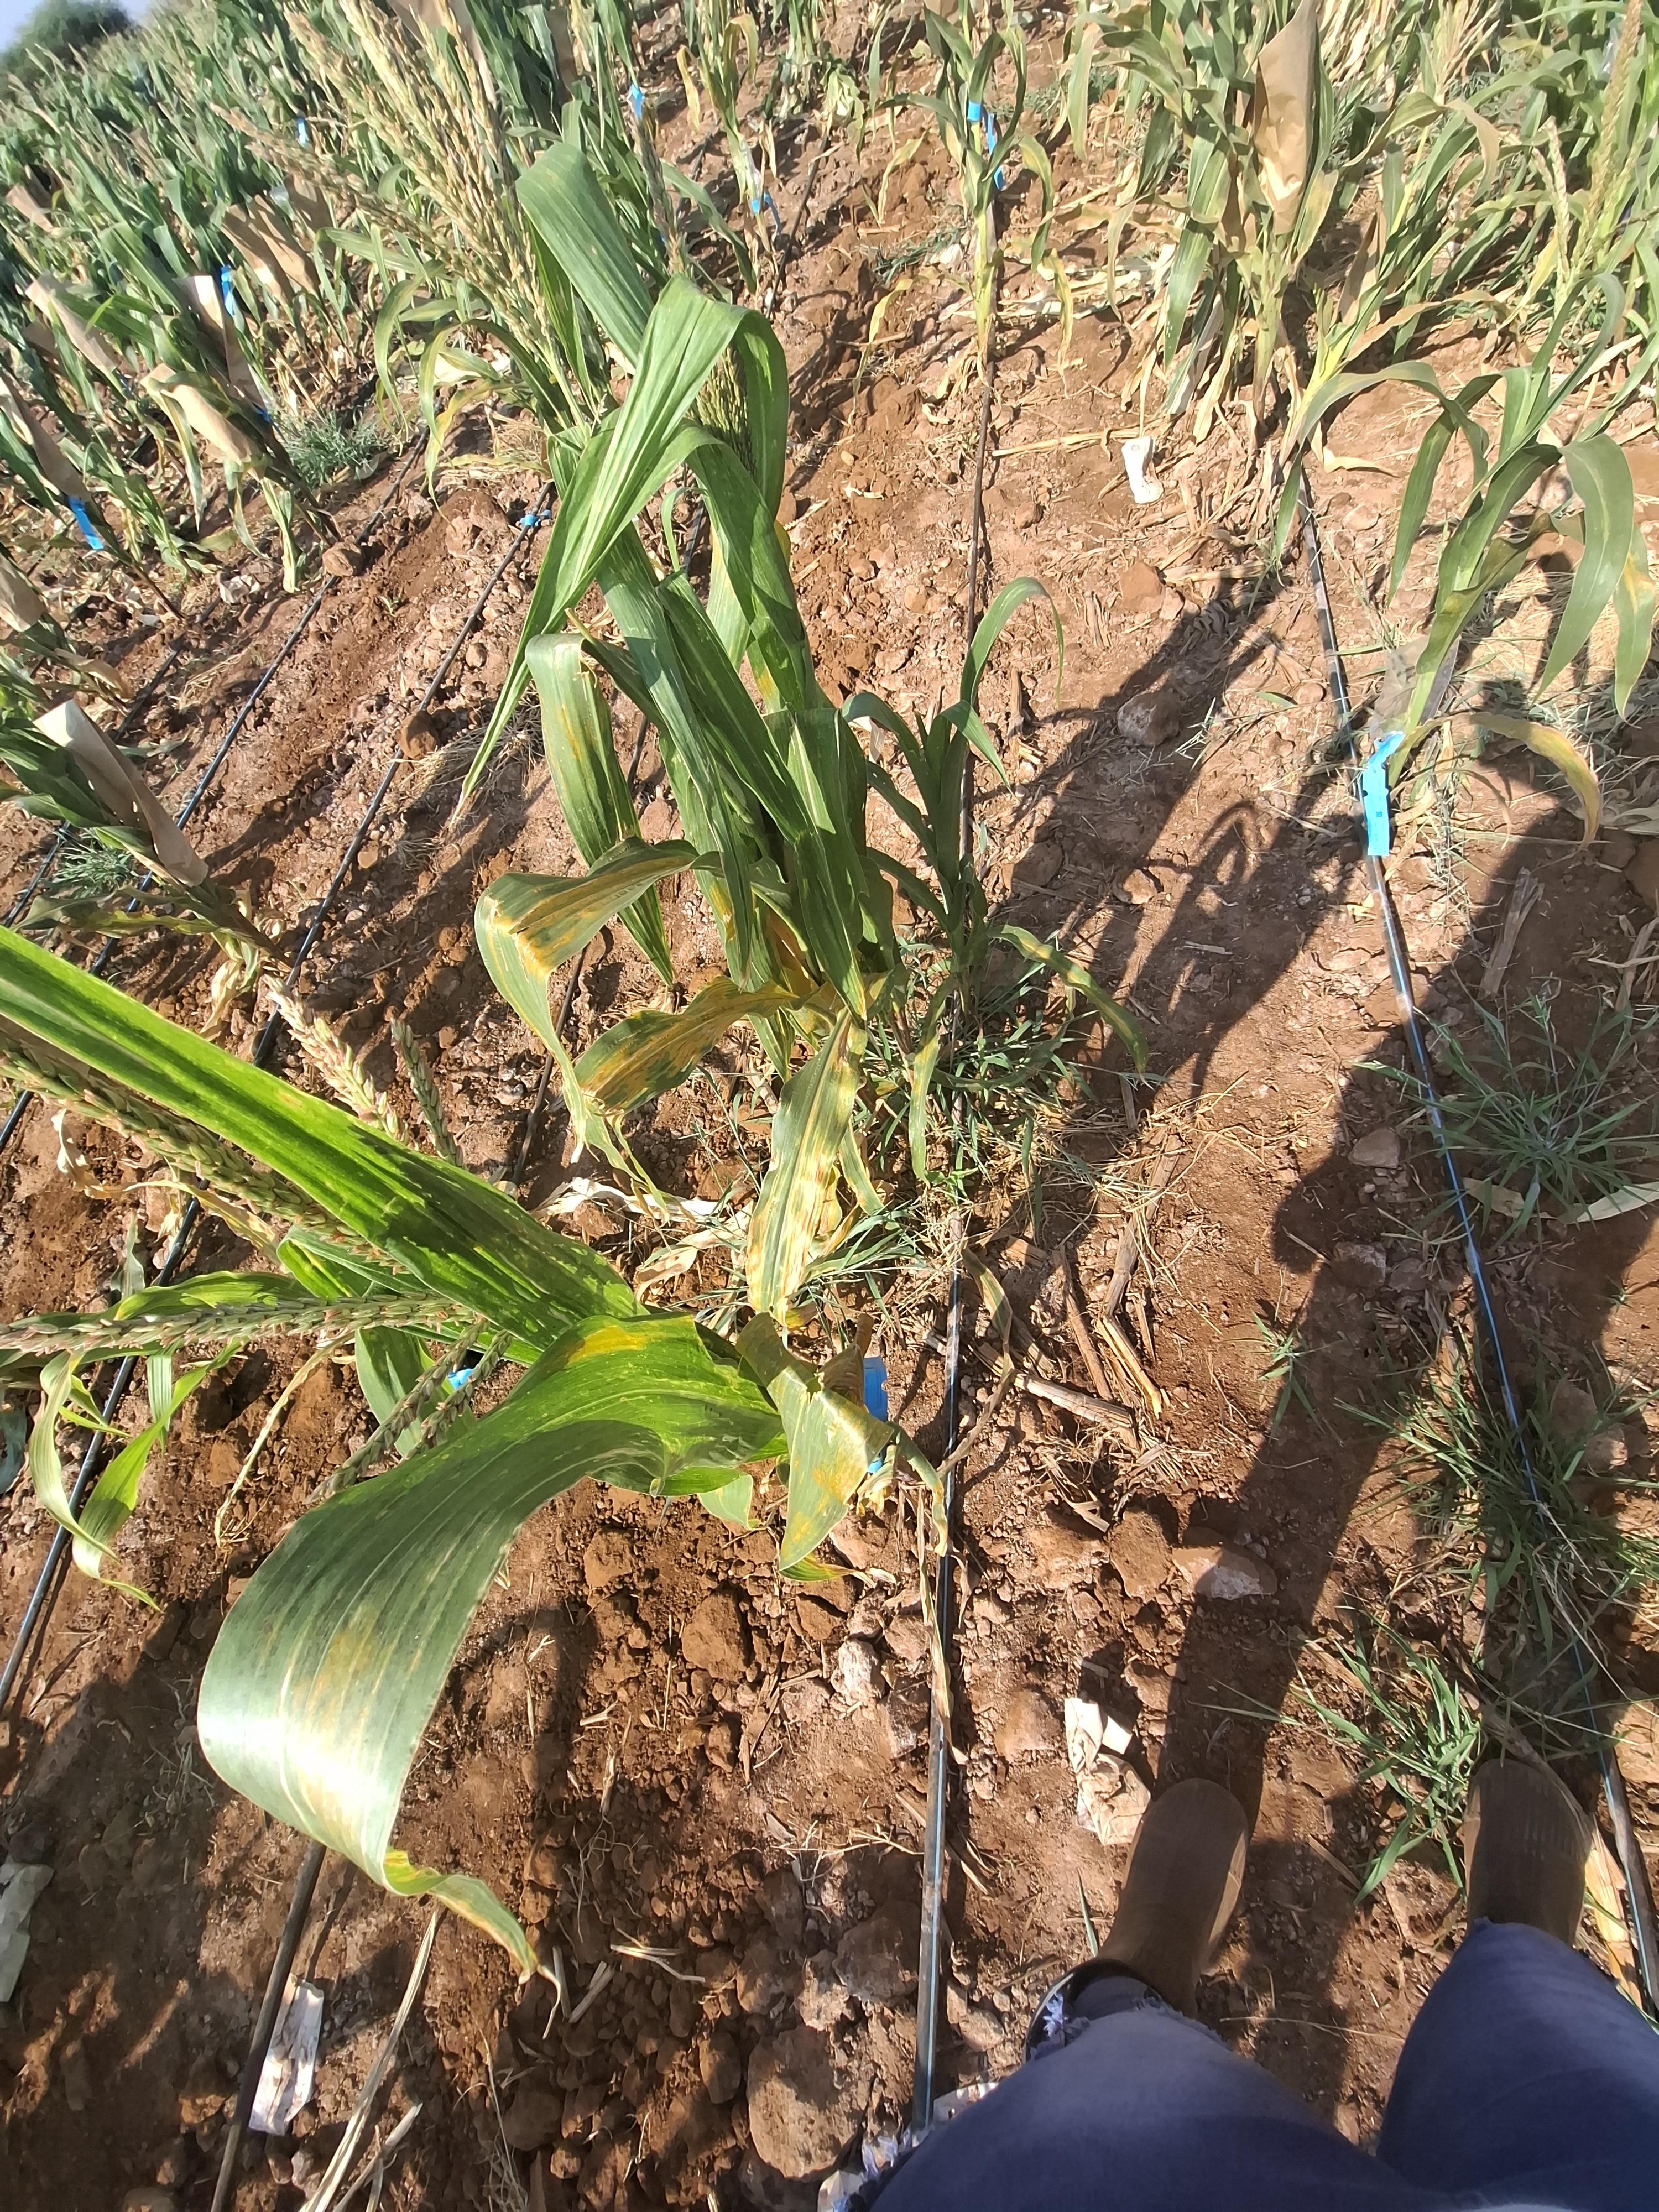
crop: maize
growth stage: flowering
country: Kenya
